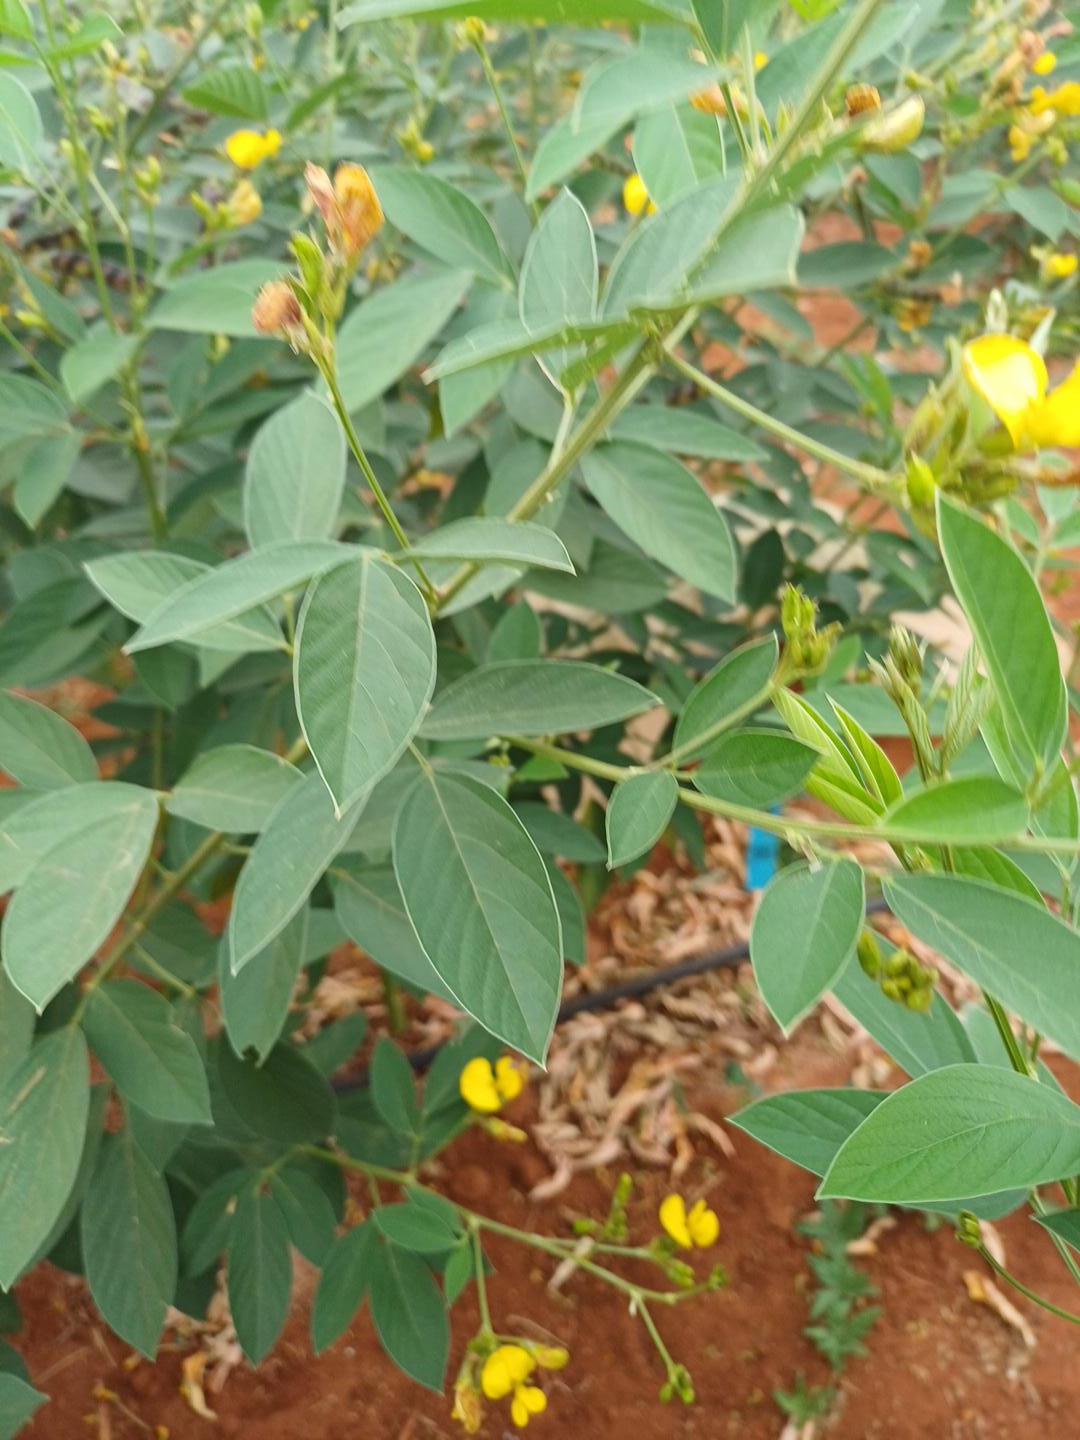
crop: pigeonpea
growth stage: flowering
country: Kenya
